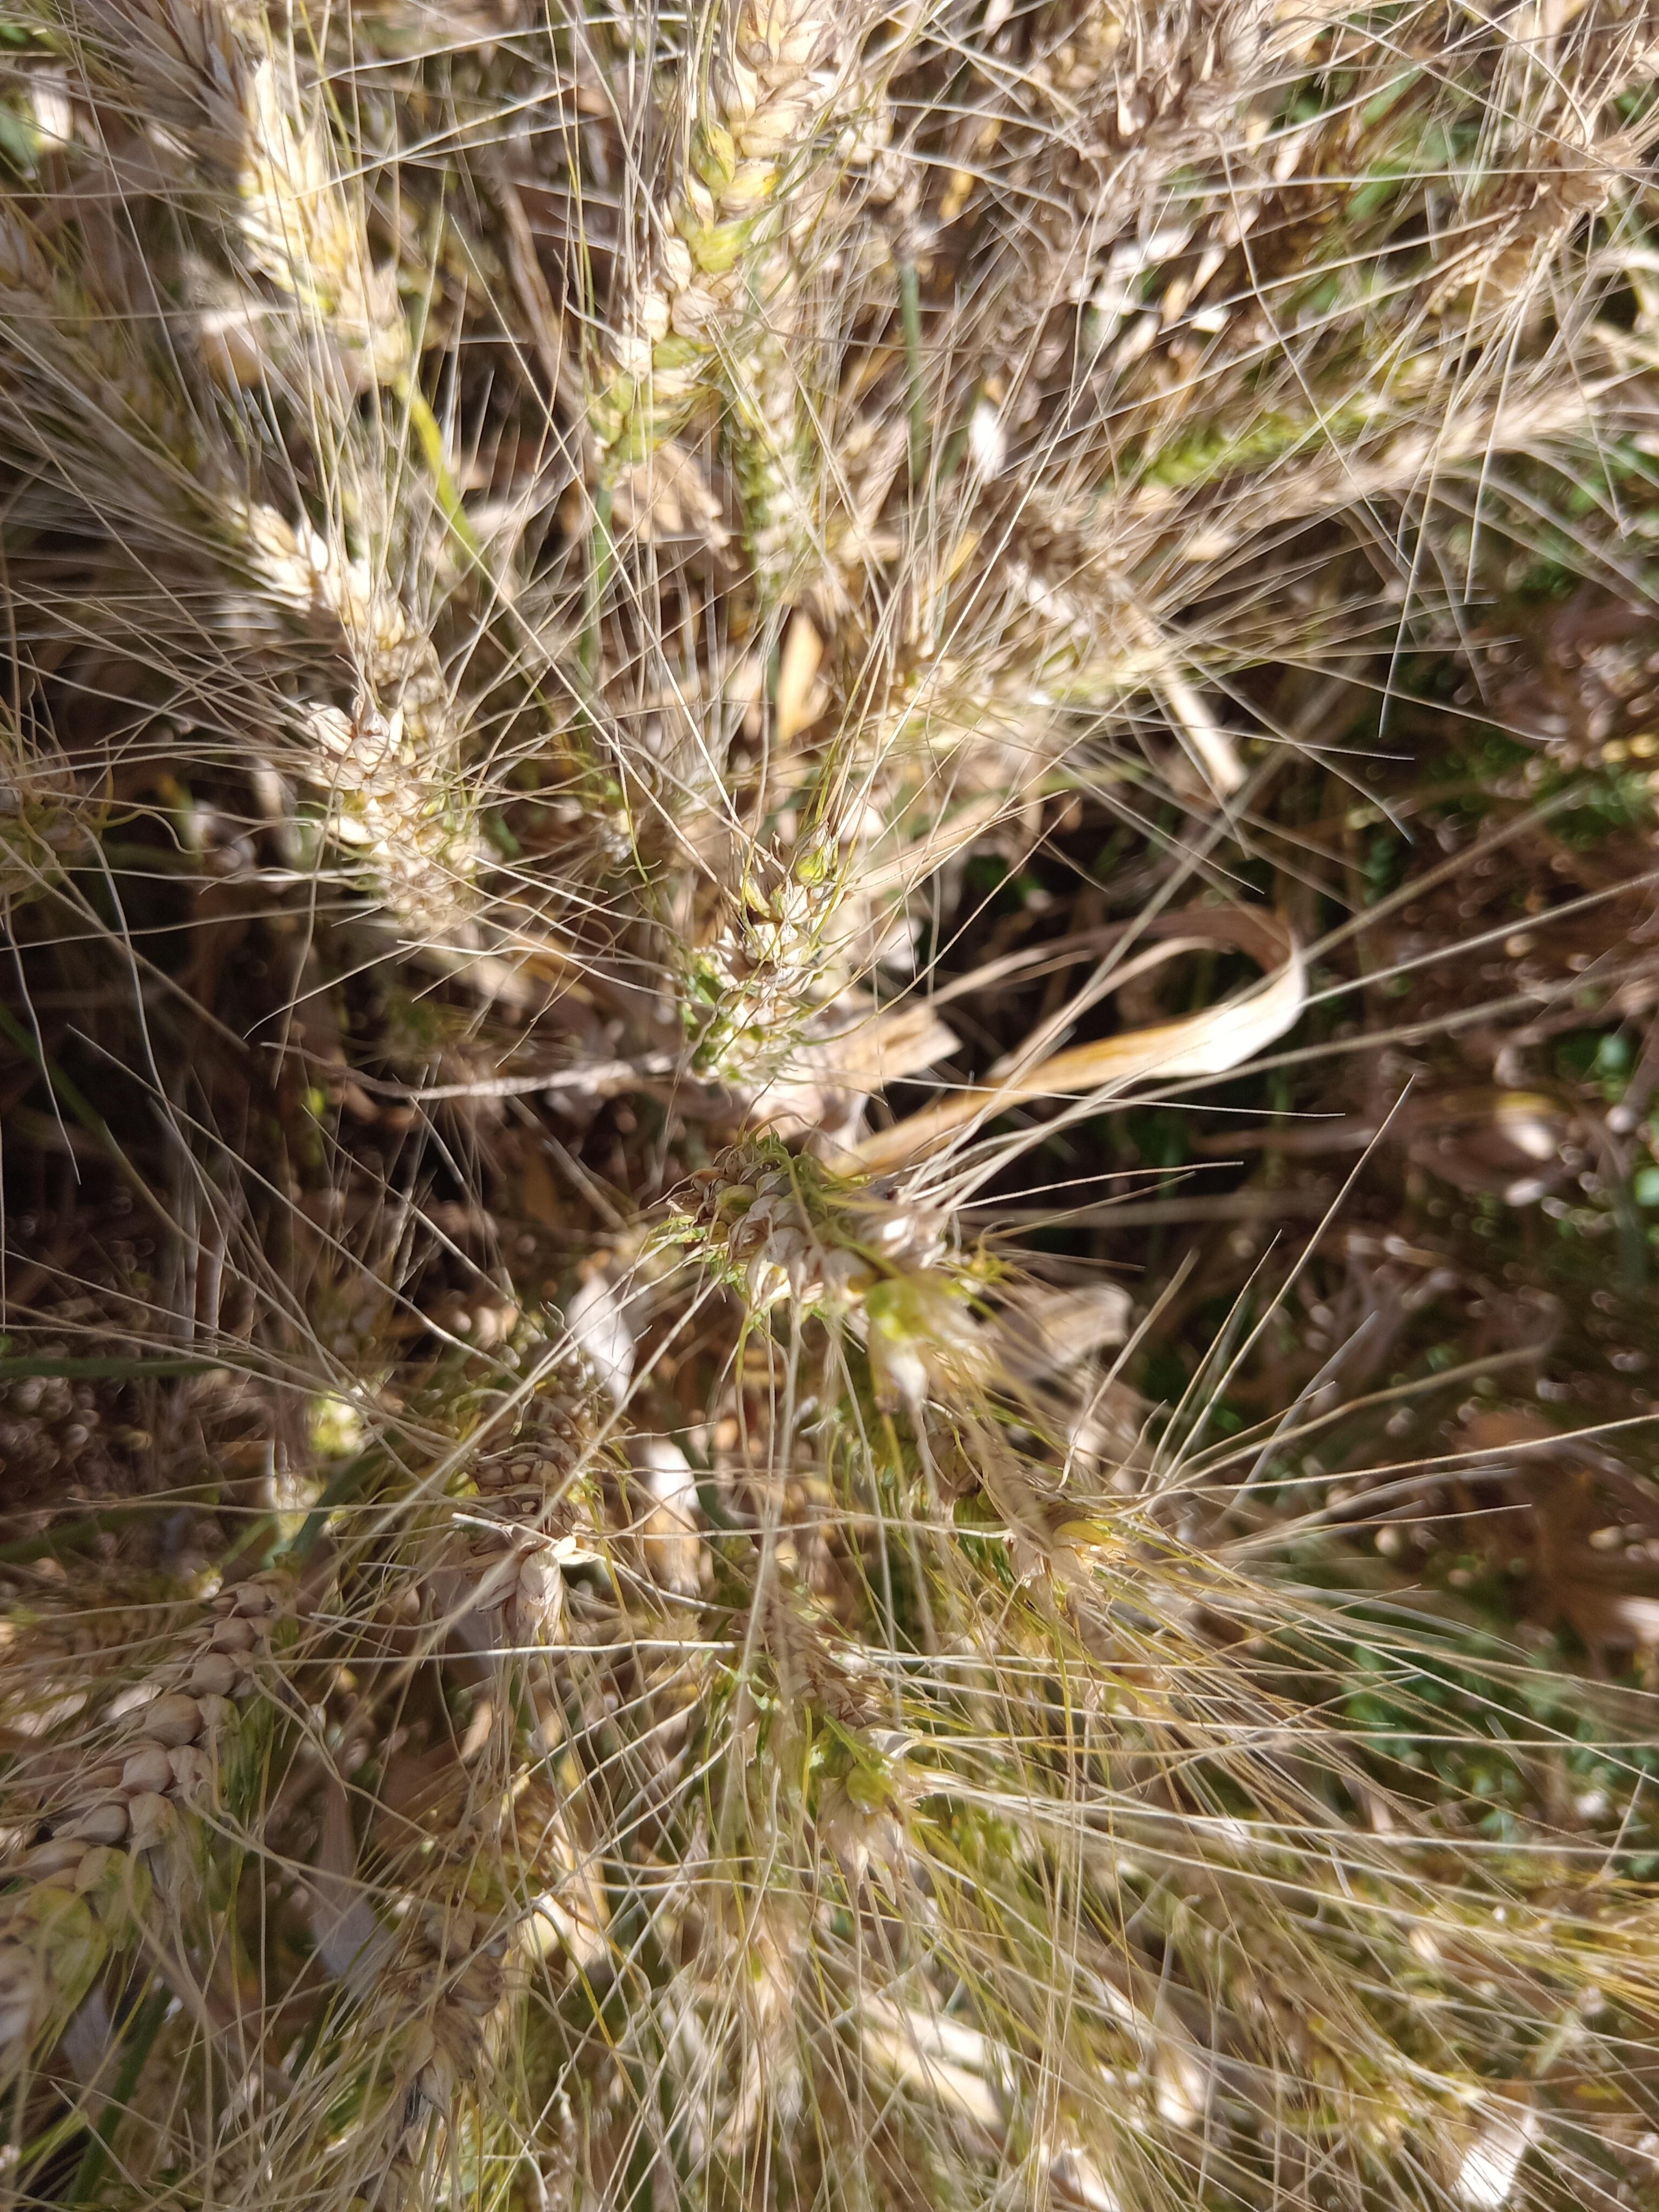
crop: wheat
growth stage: maturity
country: Kenya
